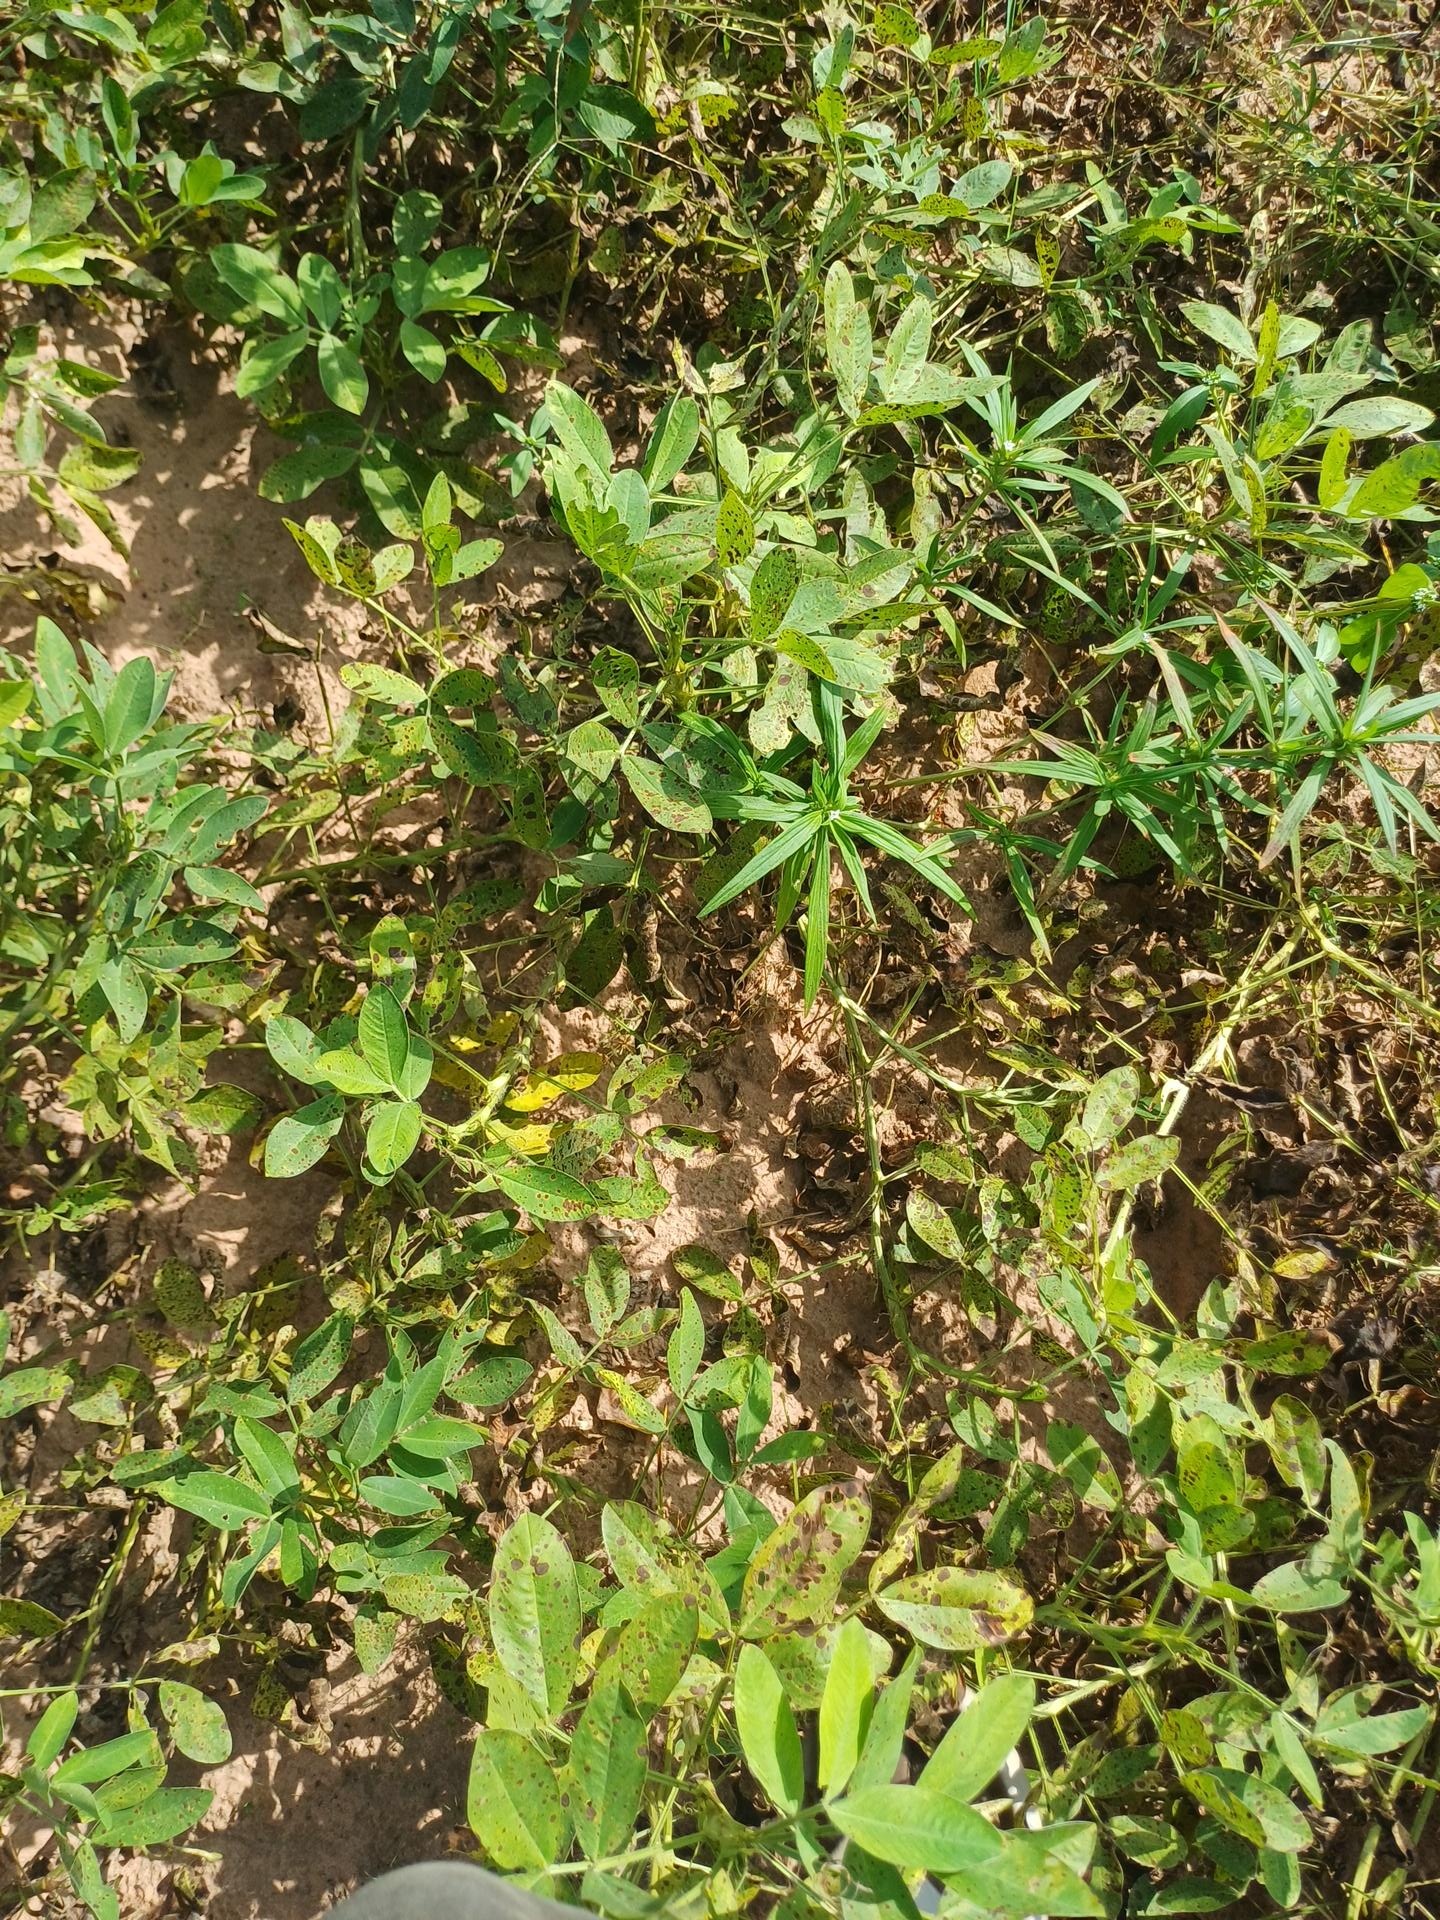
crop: groundnut
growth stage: flowering
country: Senegal
